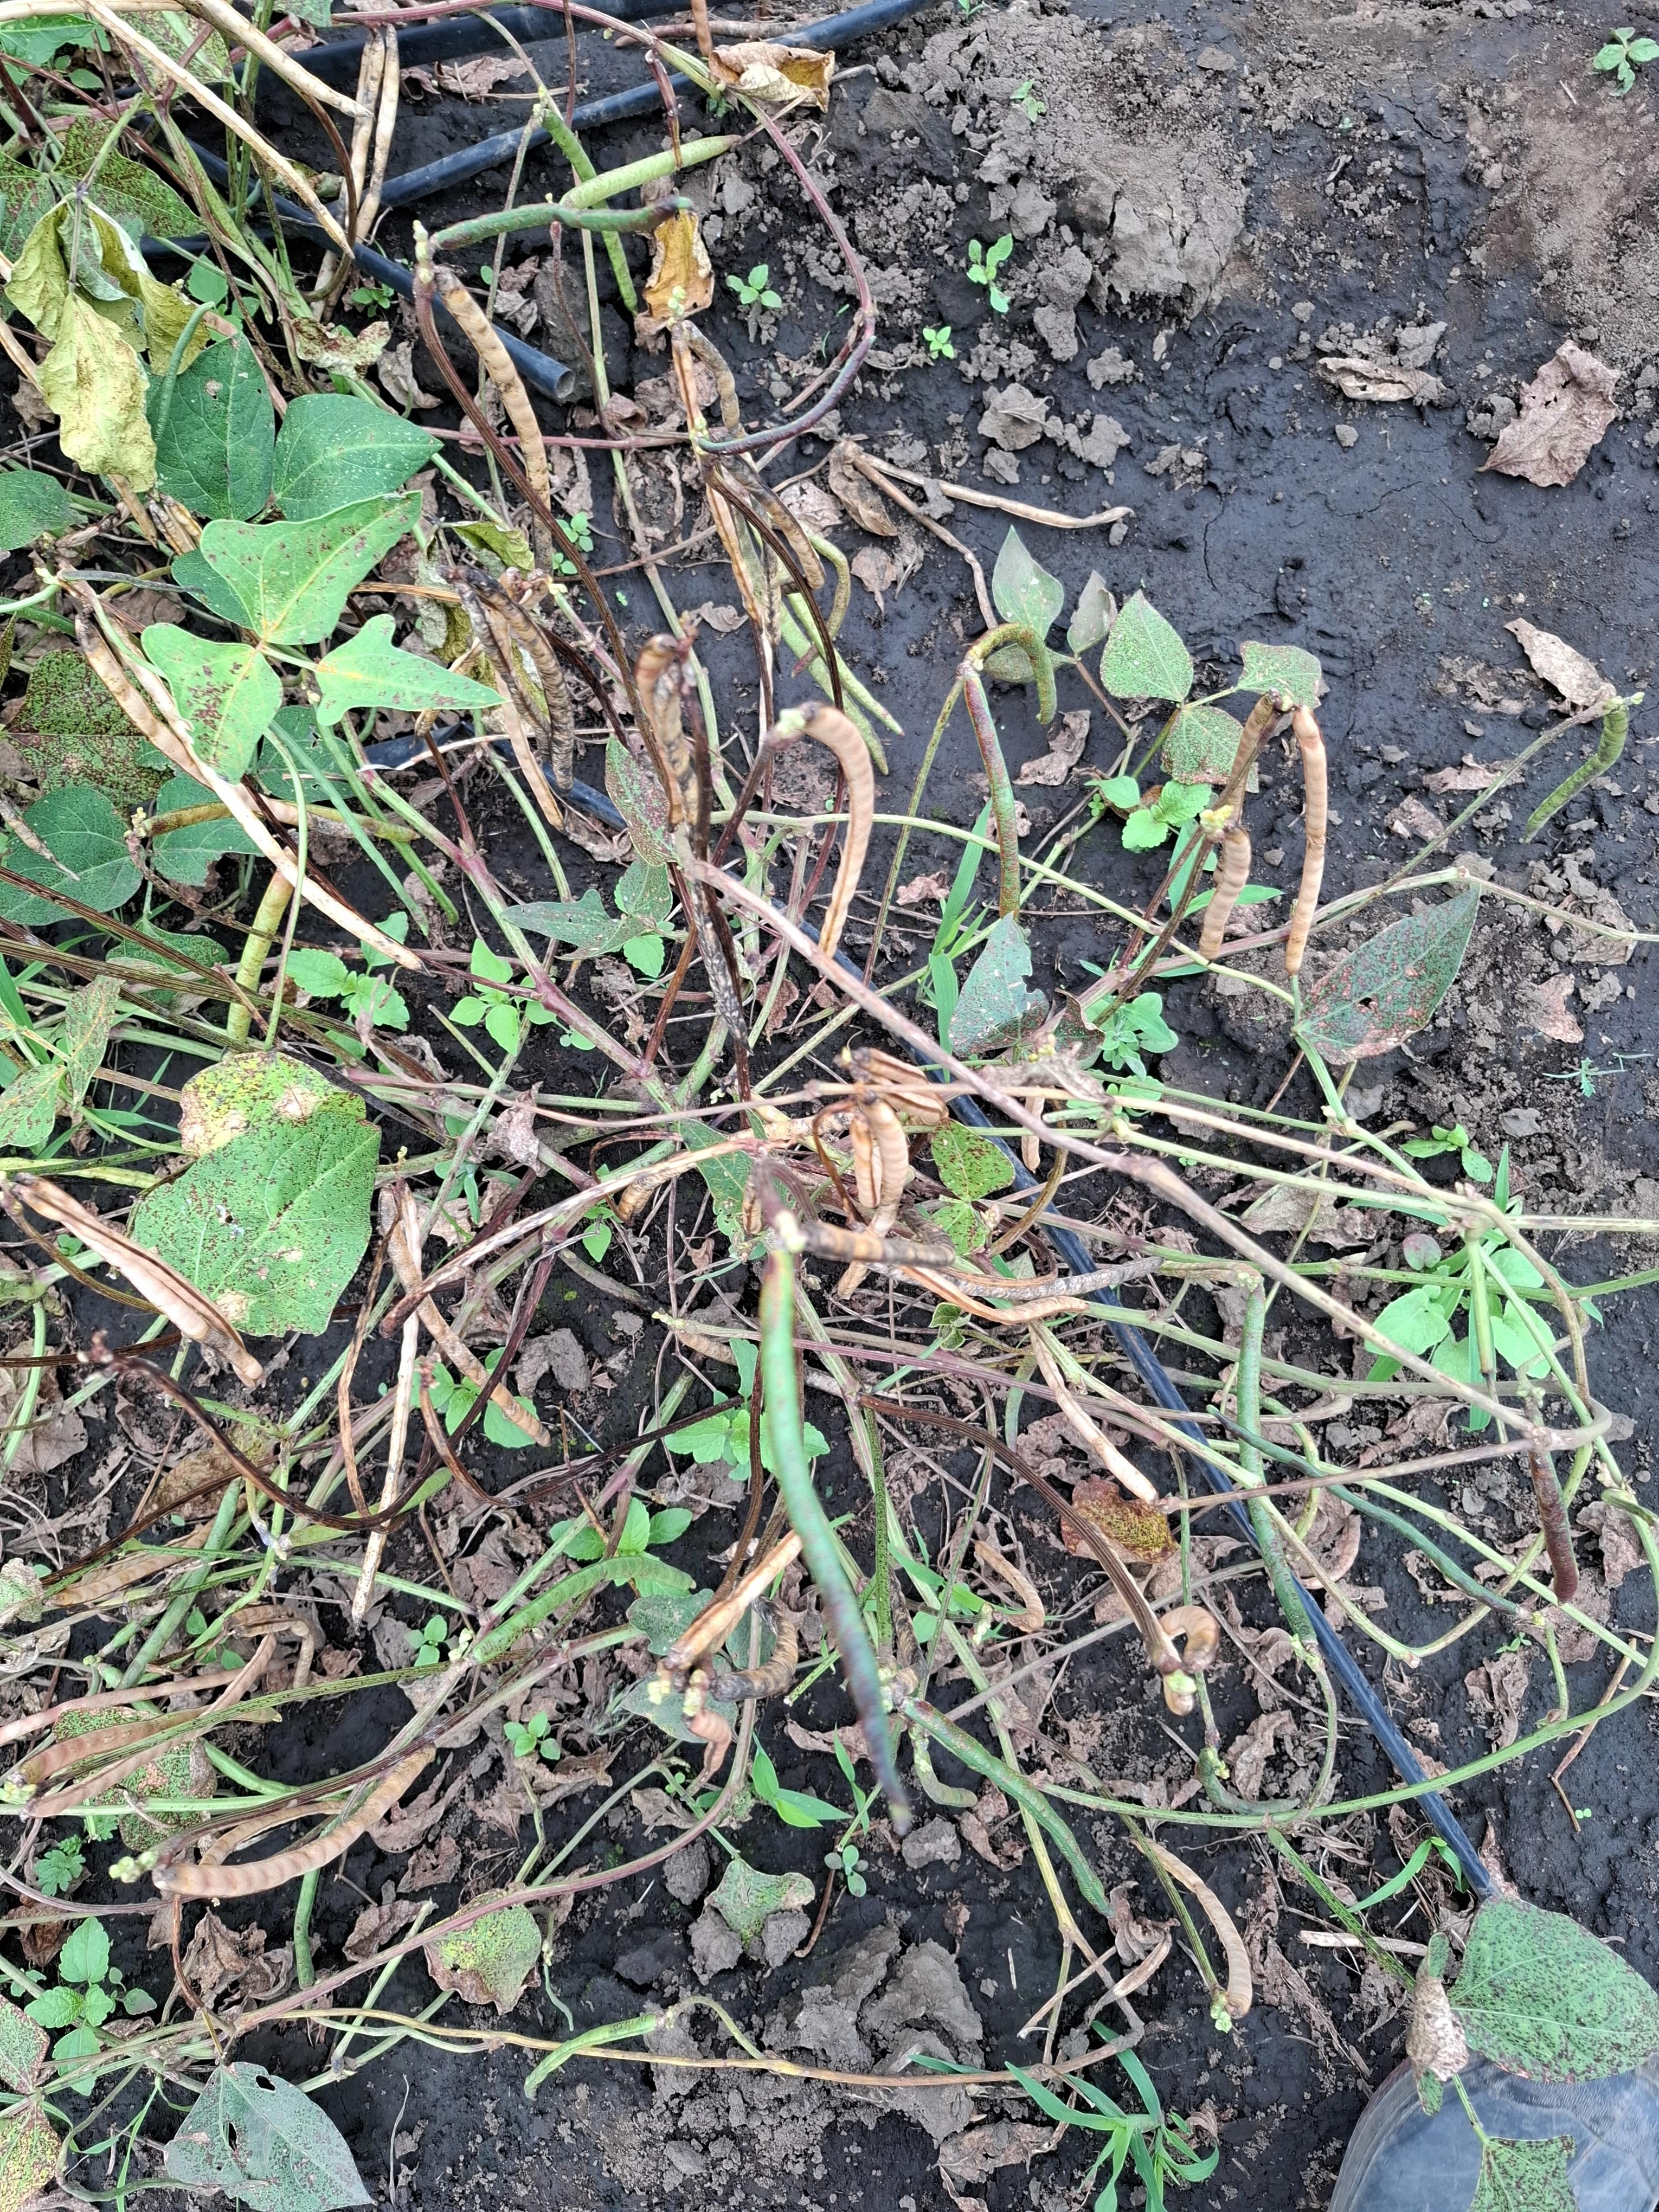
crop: cowpea
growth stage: heading tuber
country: Tanzania
